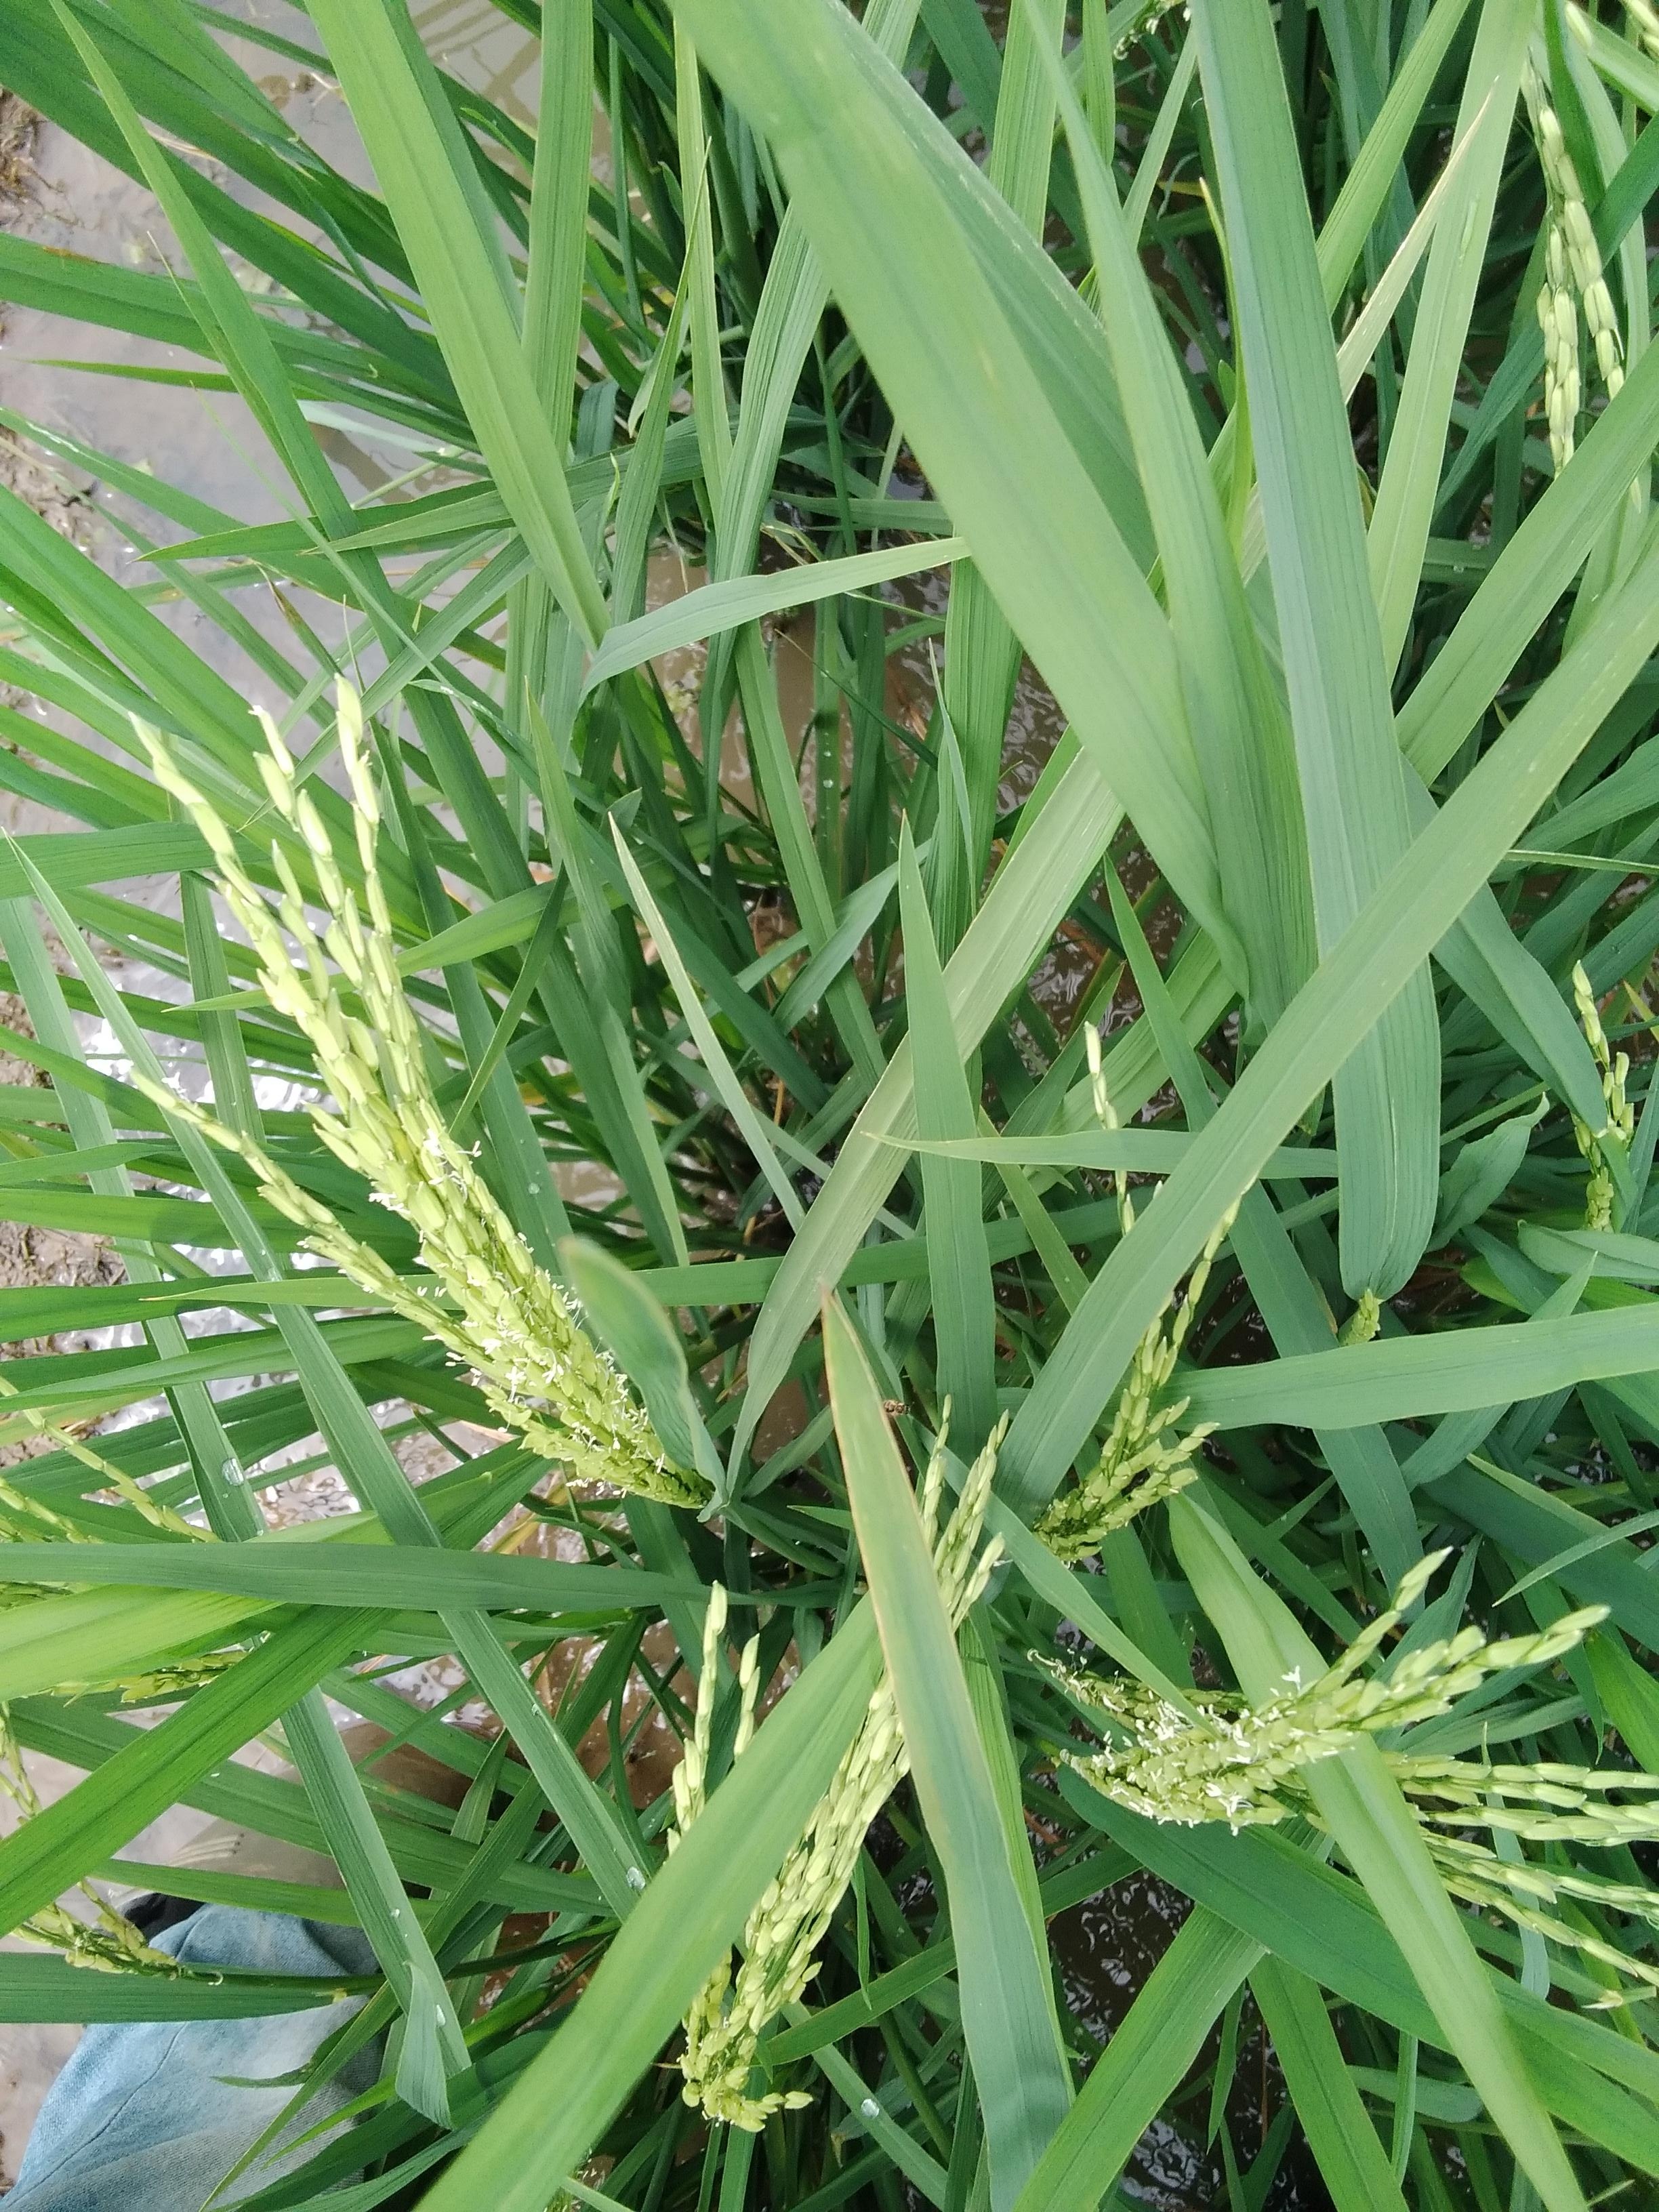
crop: rice
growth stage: flowering
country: Nigeria
